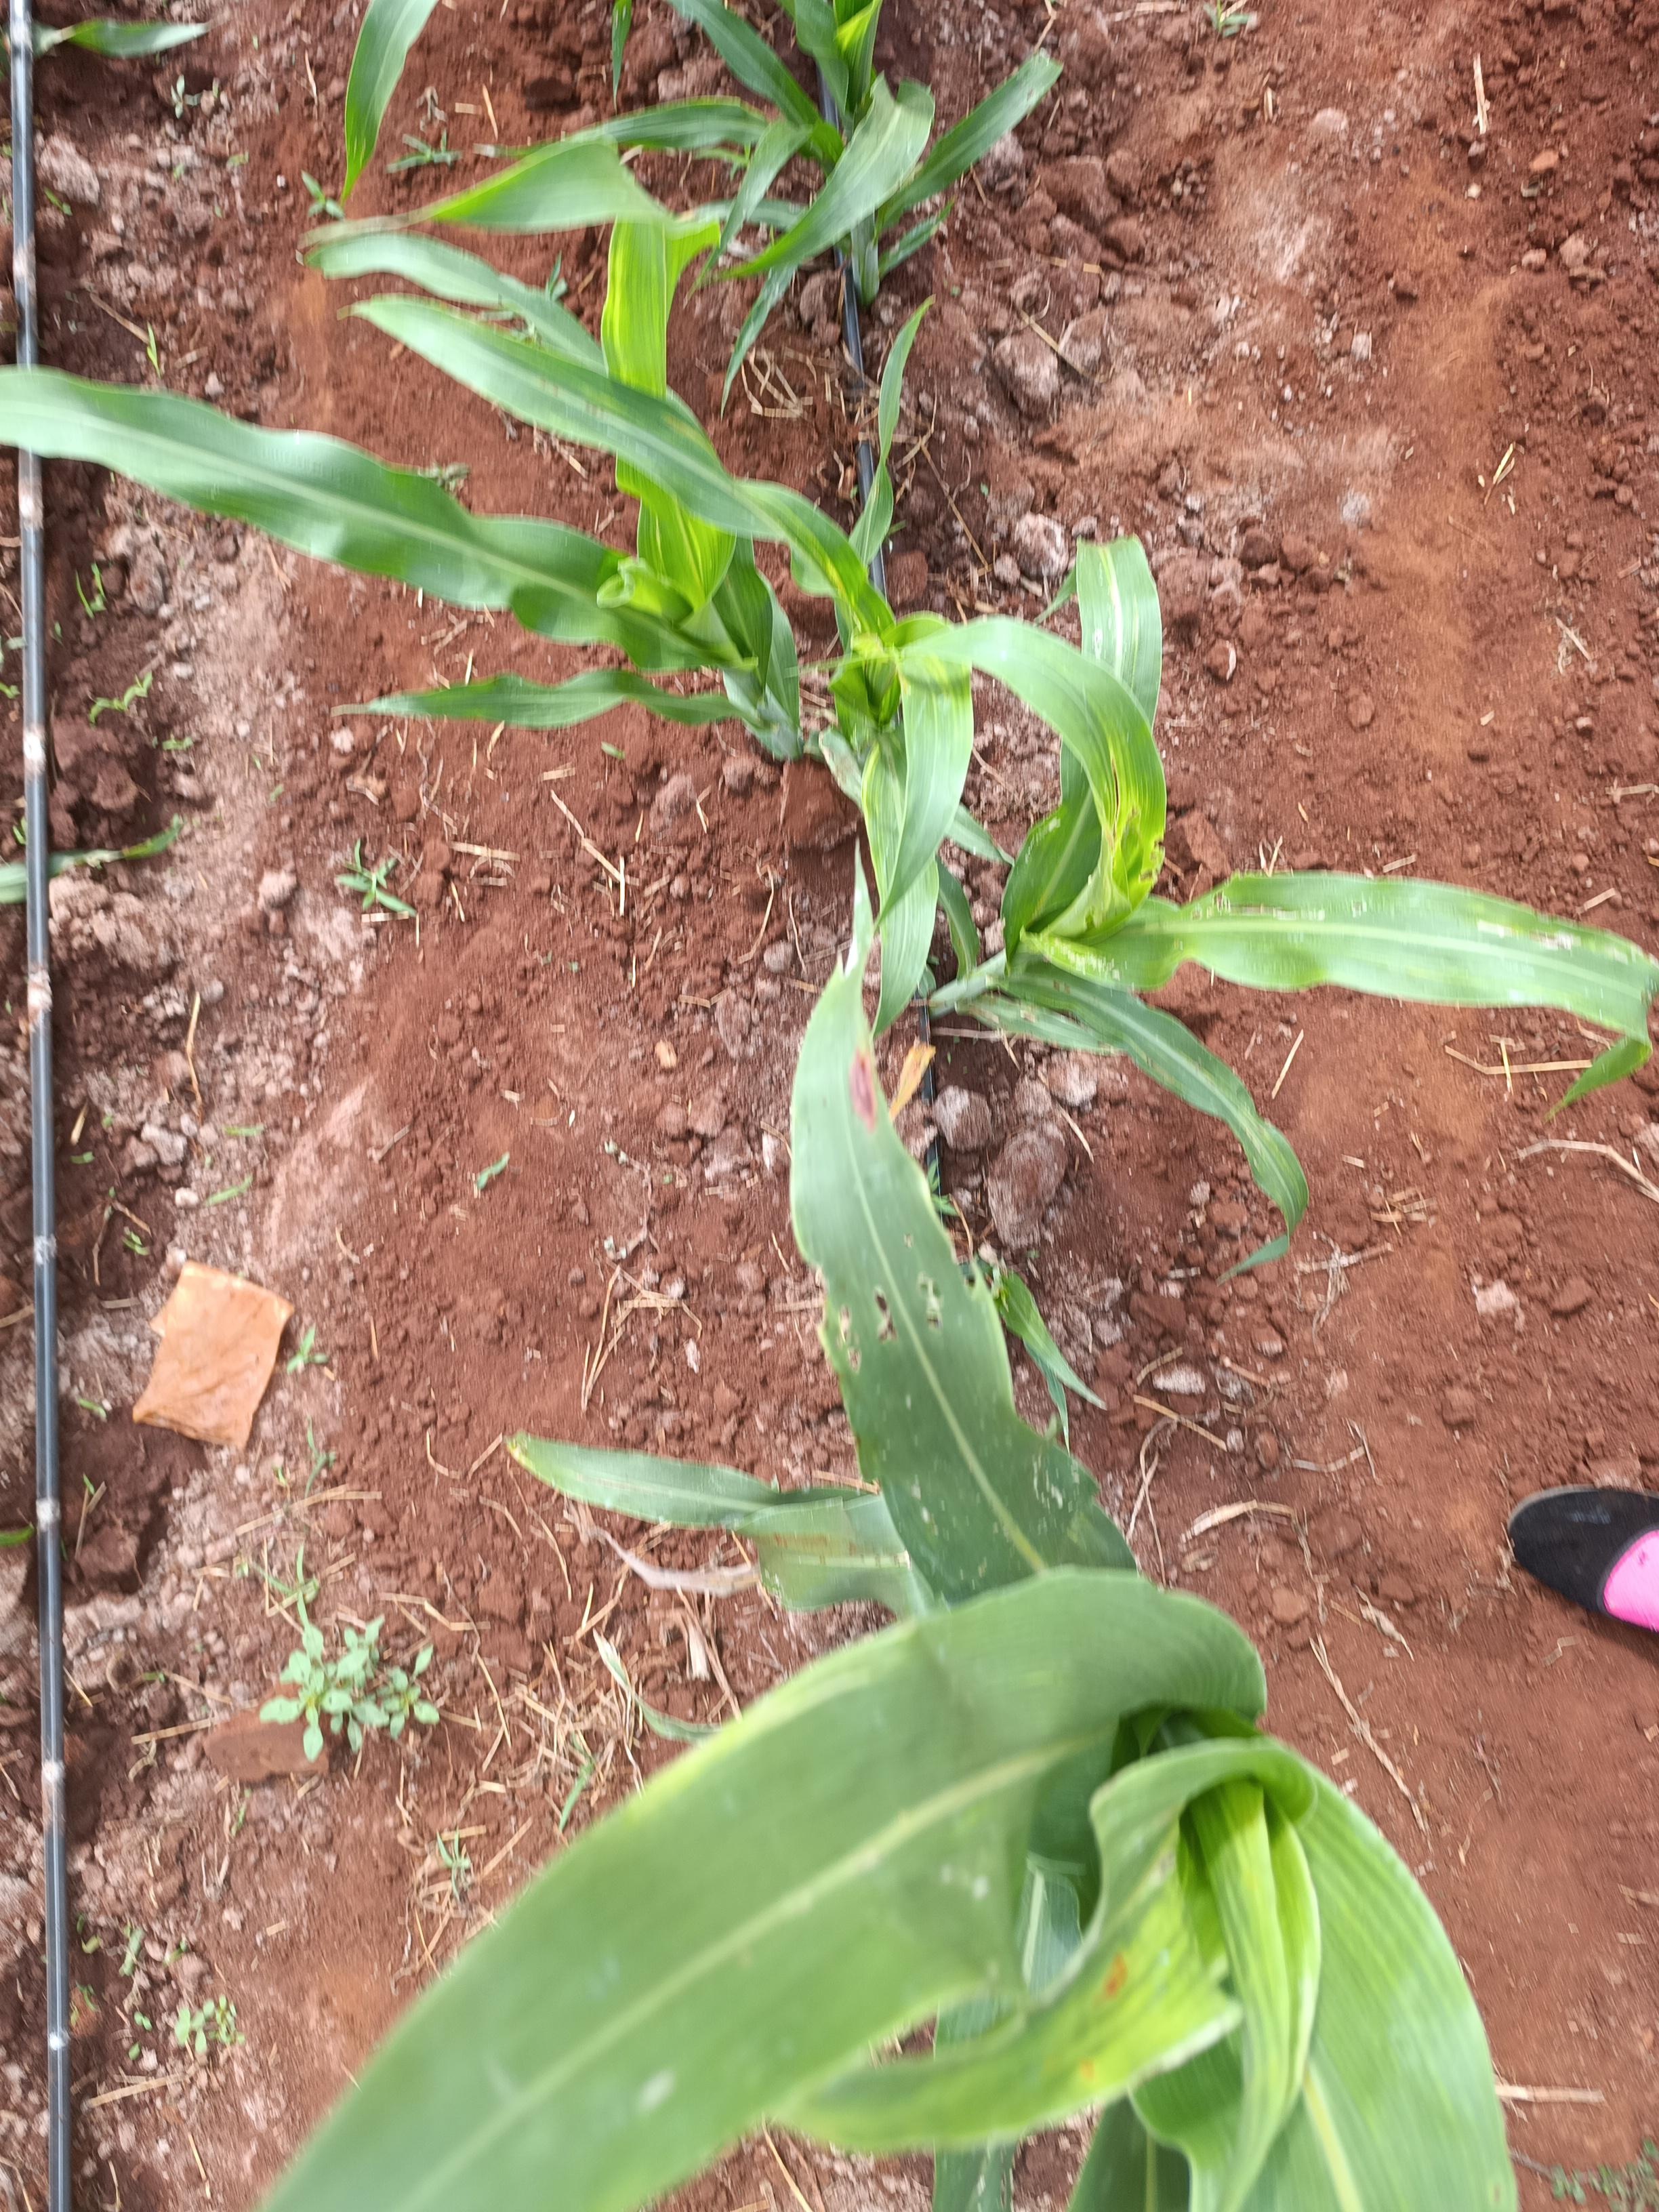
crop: sorghum
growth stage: elongation stem
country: Kenya
